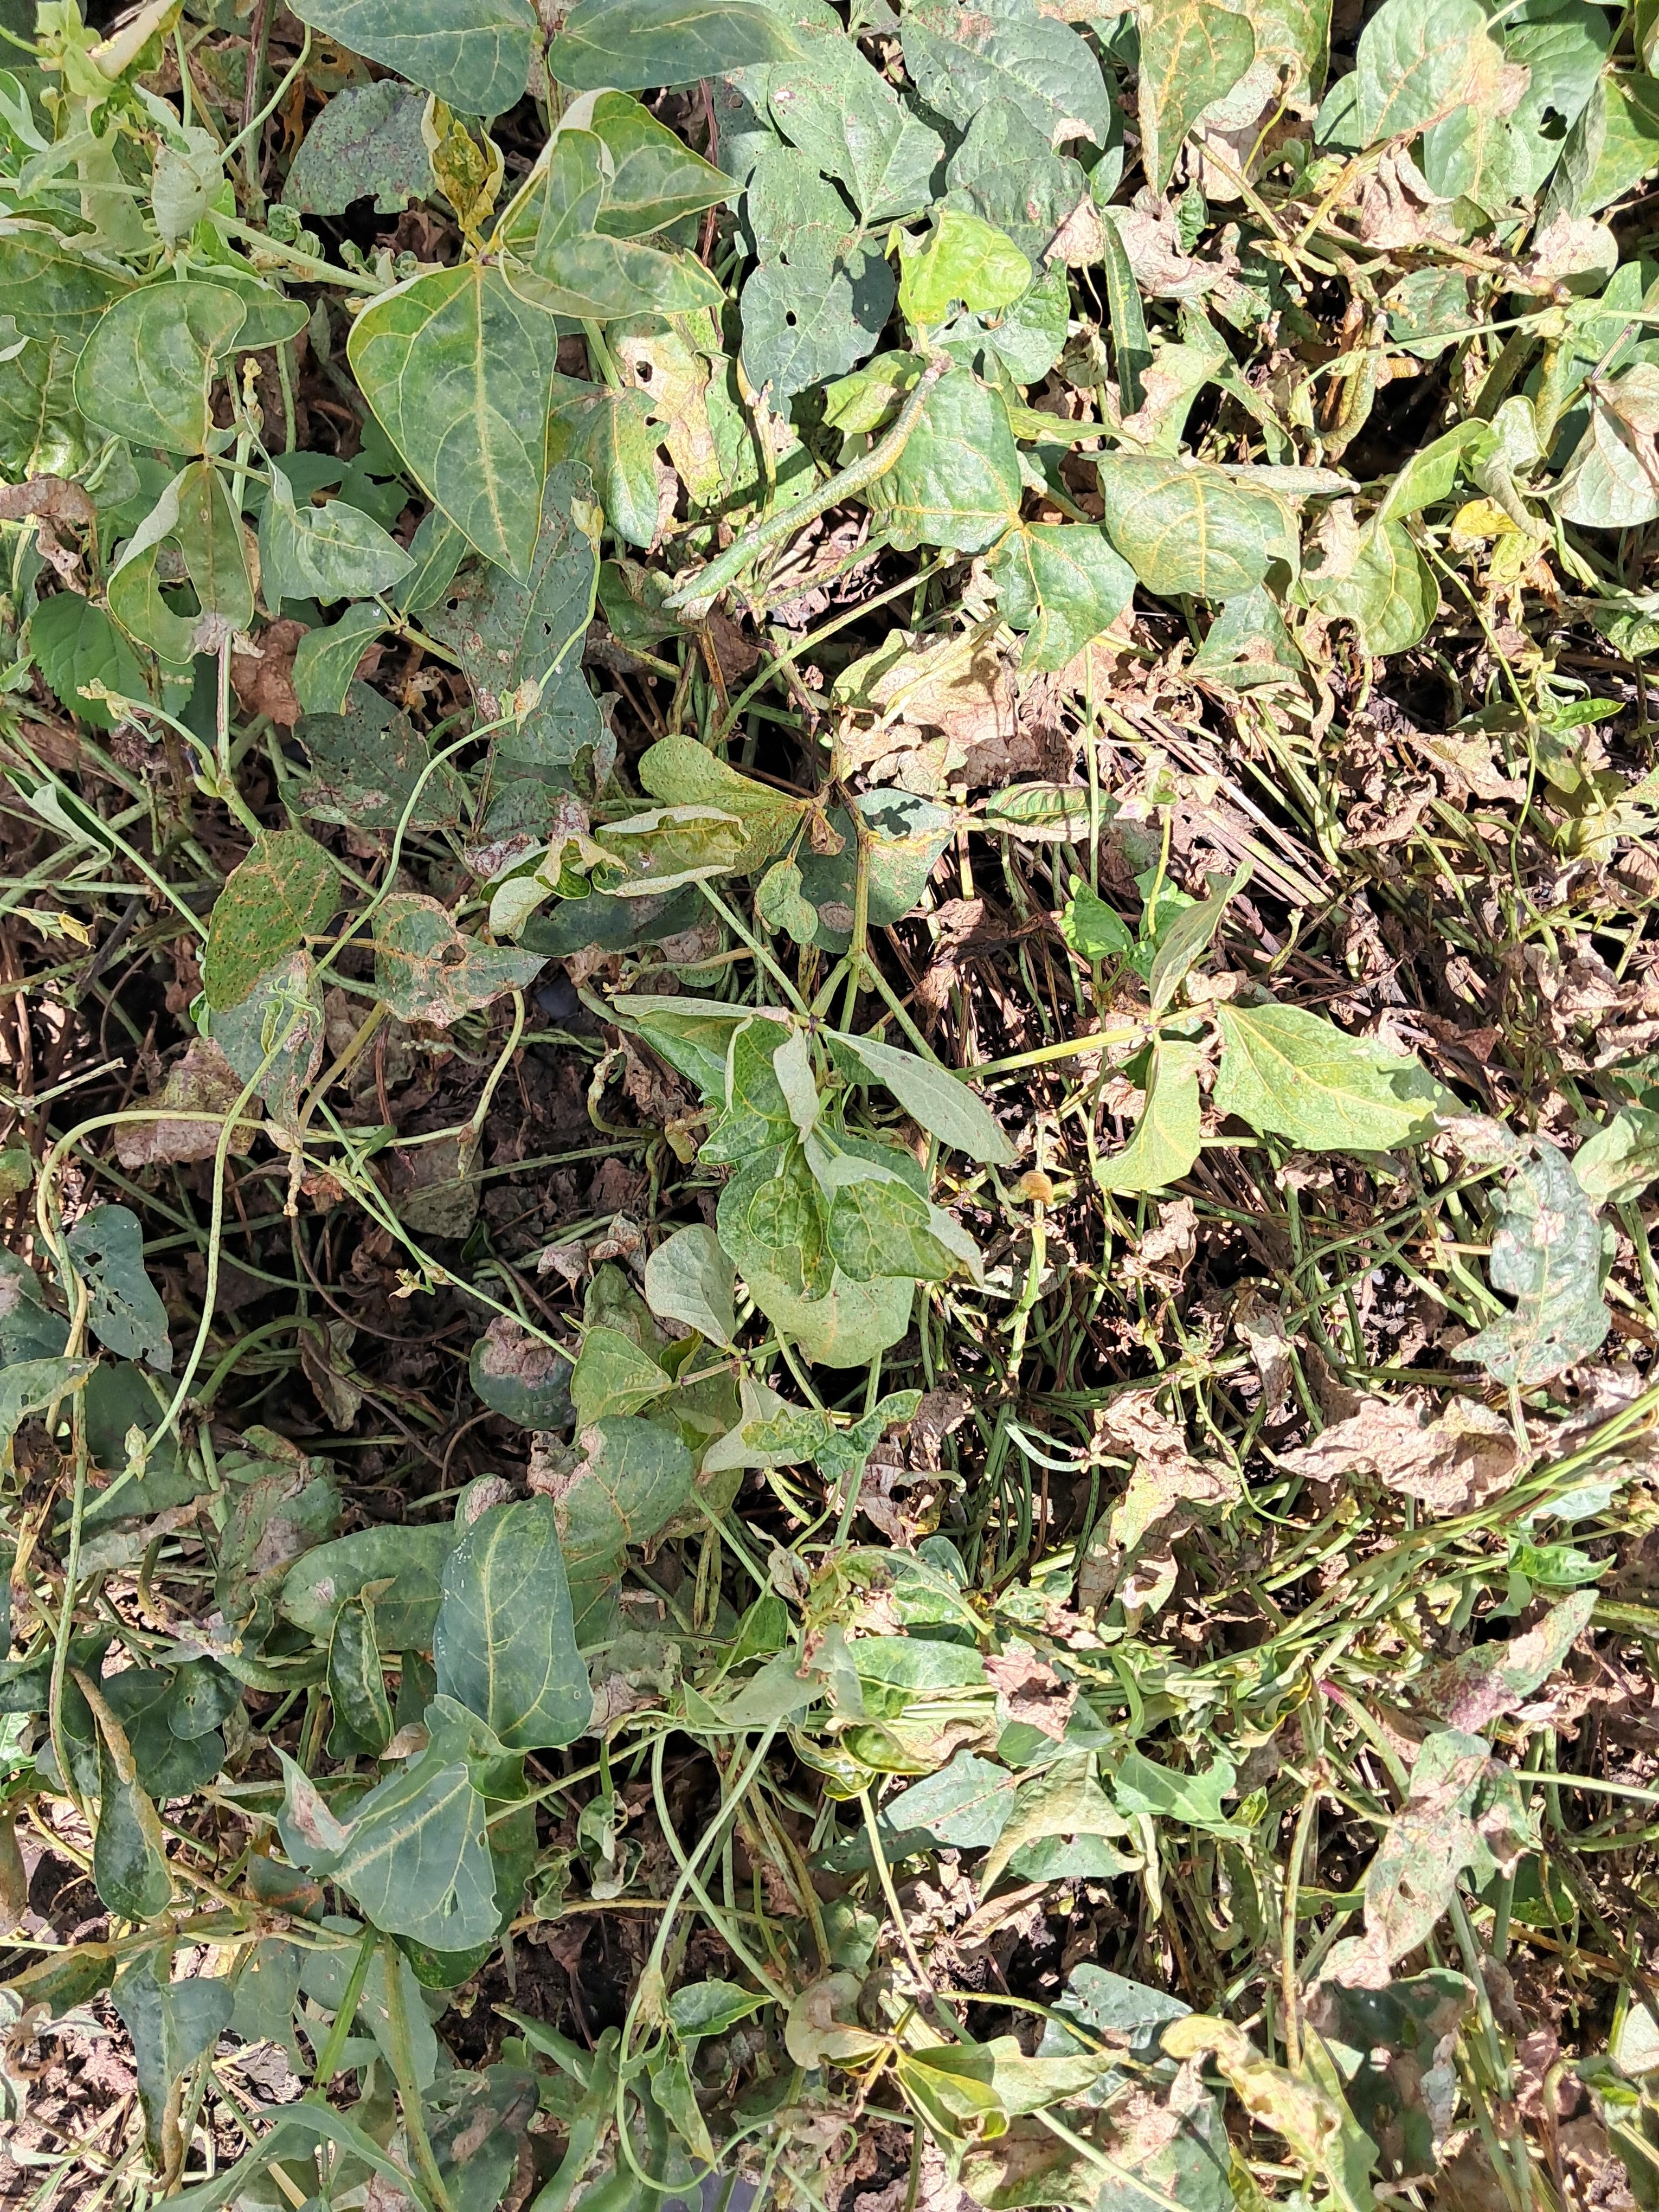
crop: cowpea
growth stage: development pod
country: Tanzania
